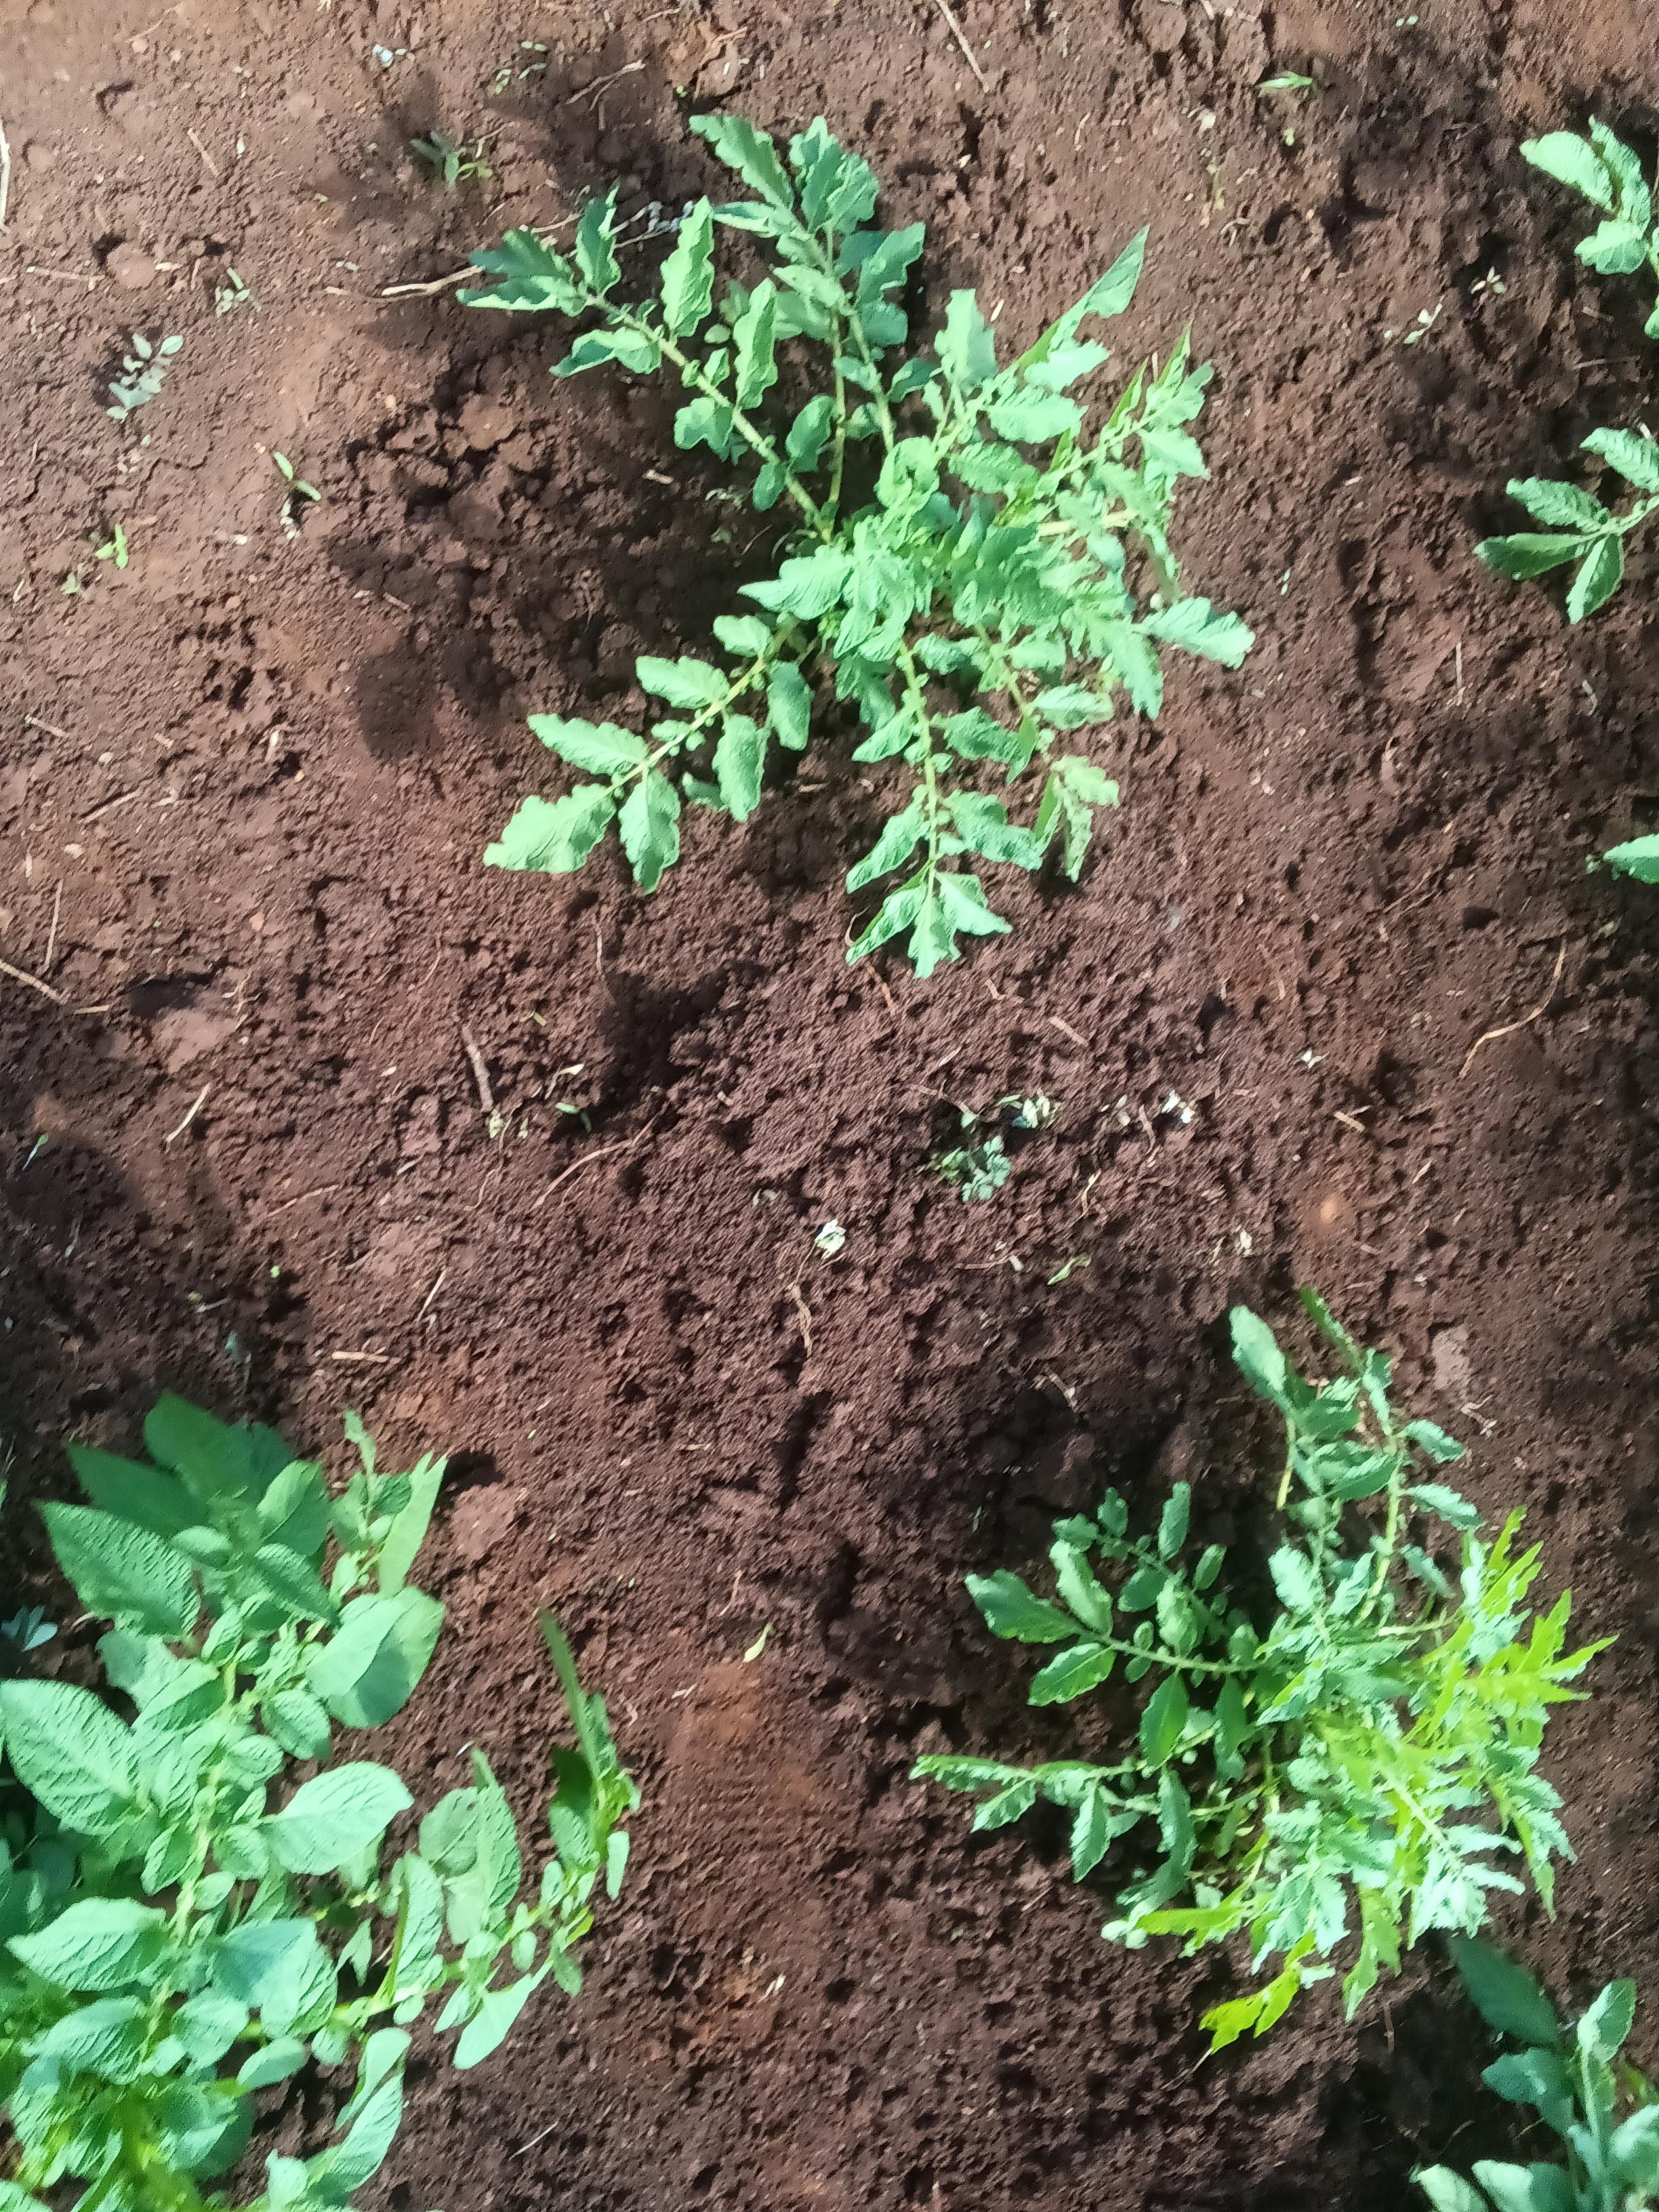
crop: potato
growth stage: vegetative
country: Kenya
